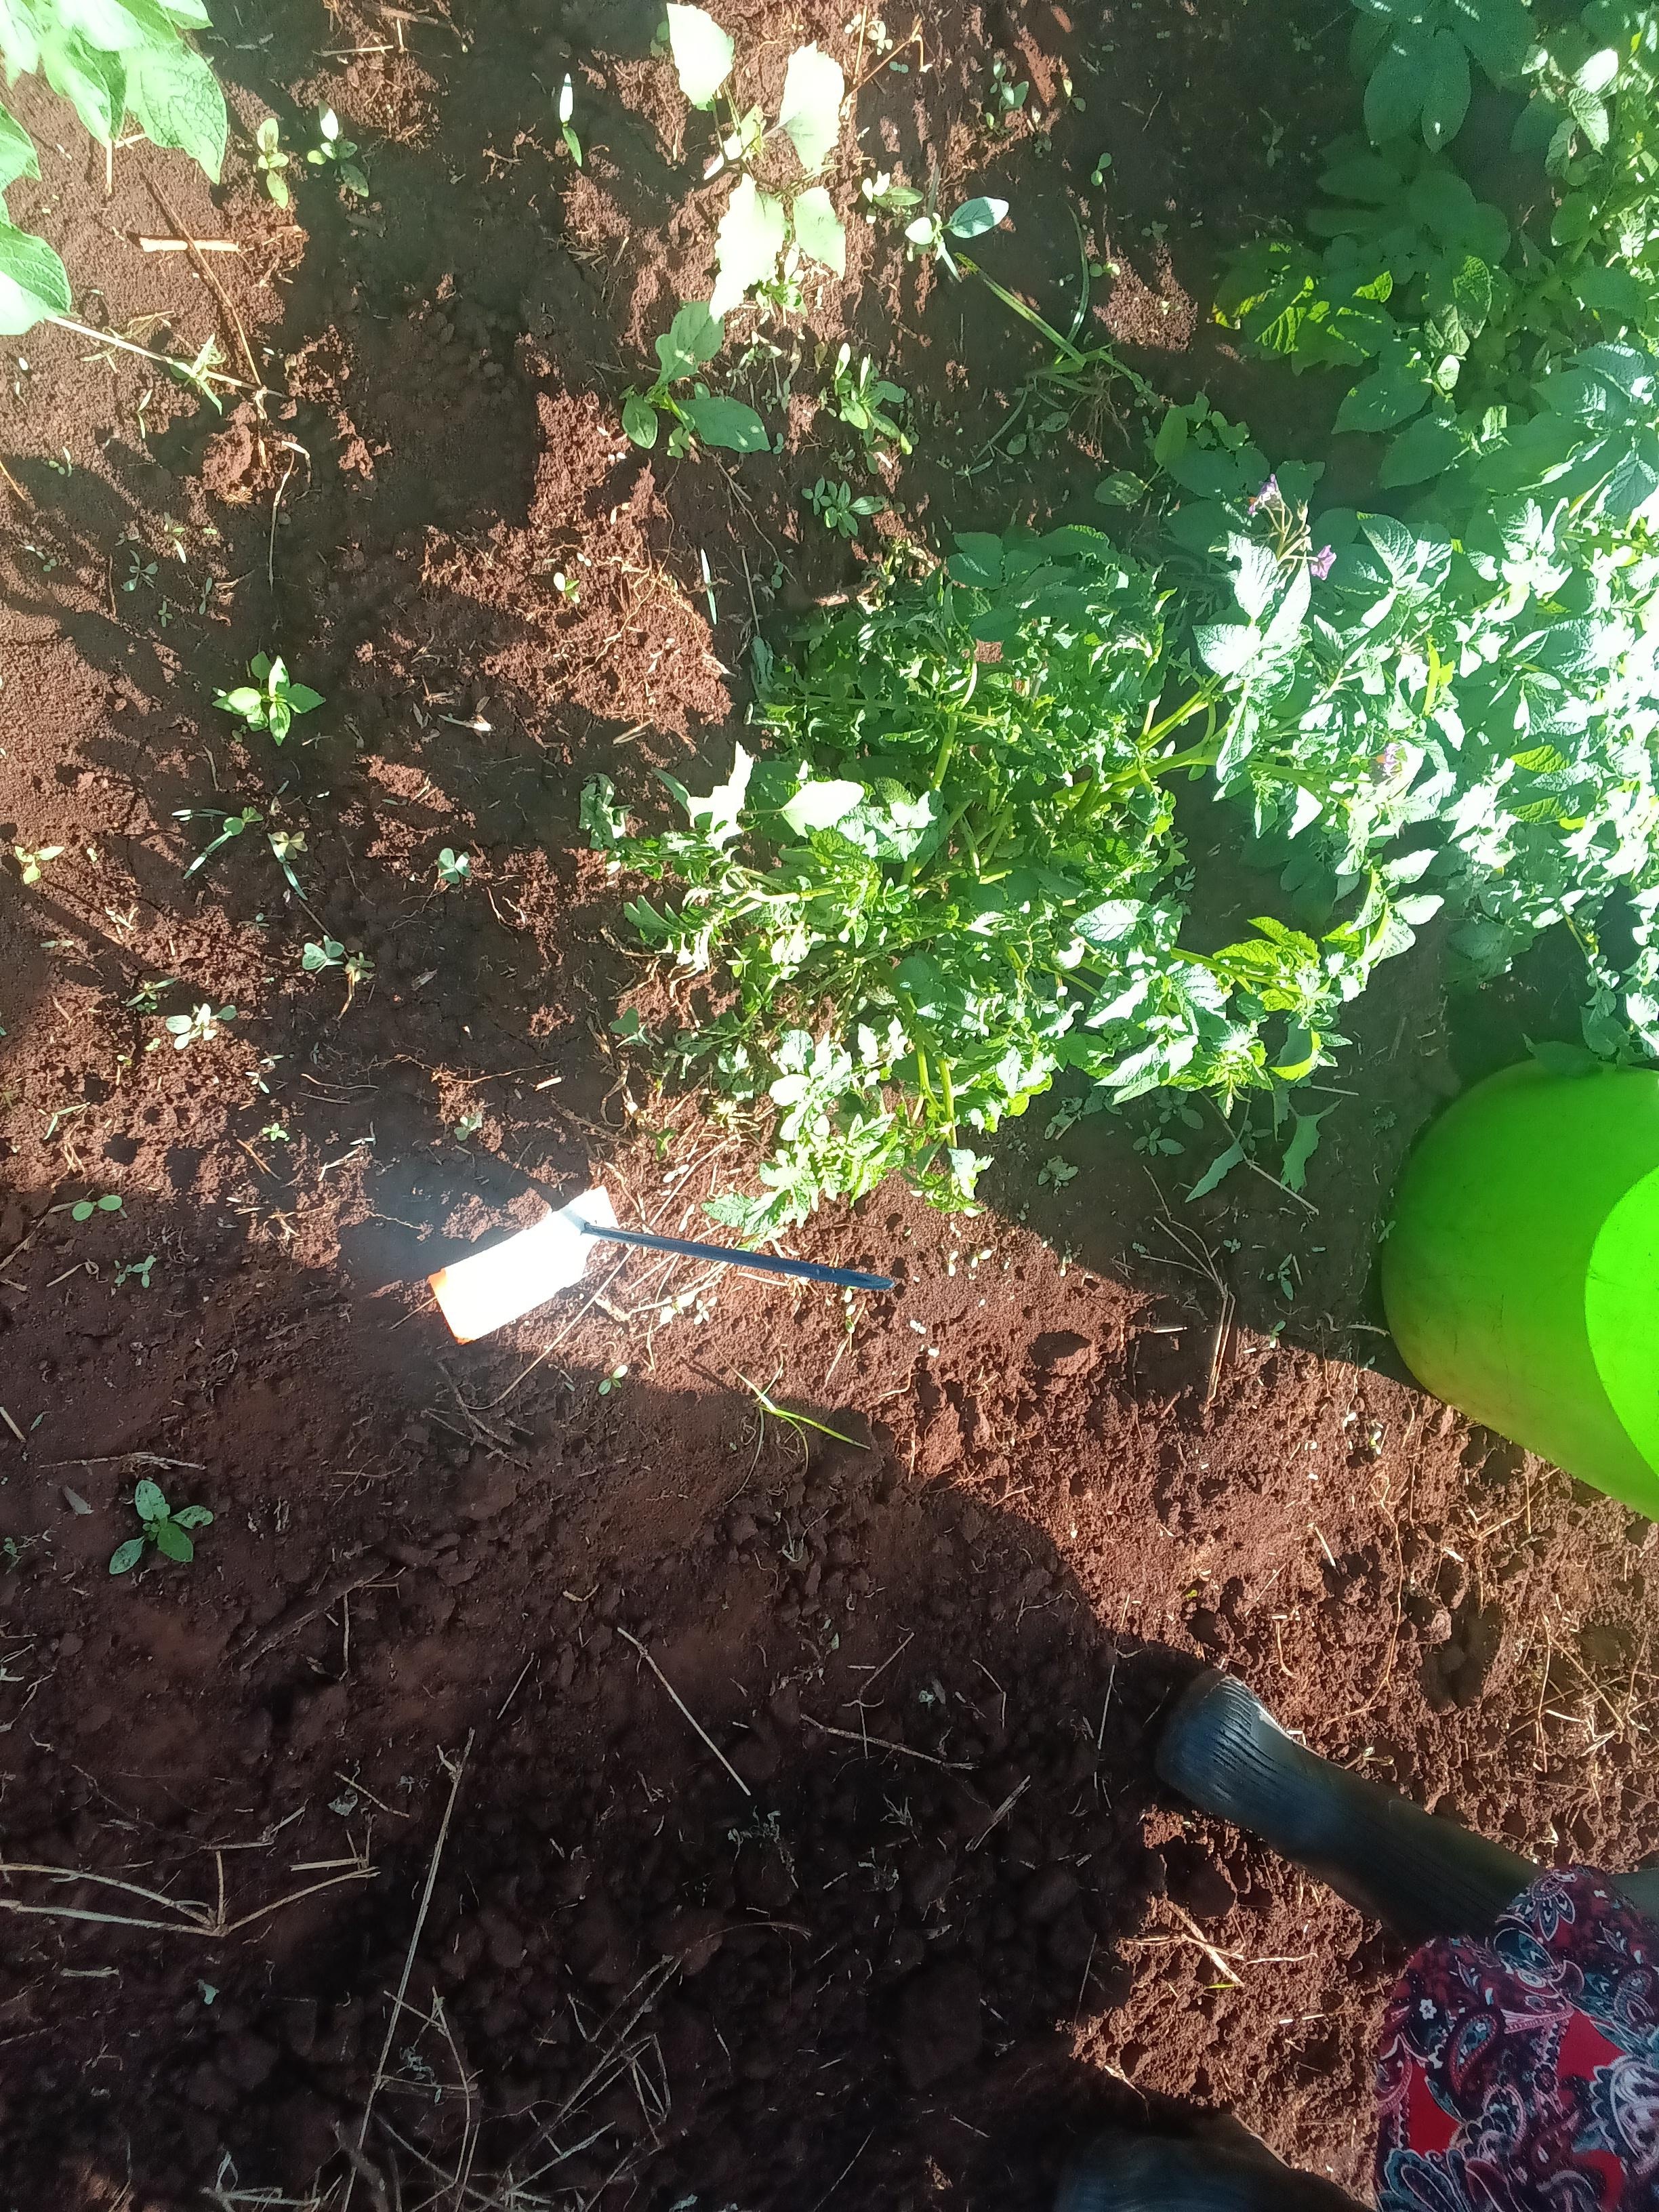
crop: potato
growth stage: flowering
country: Kenya
